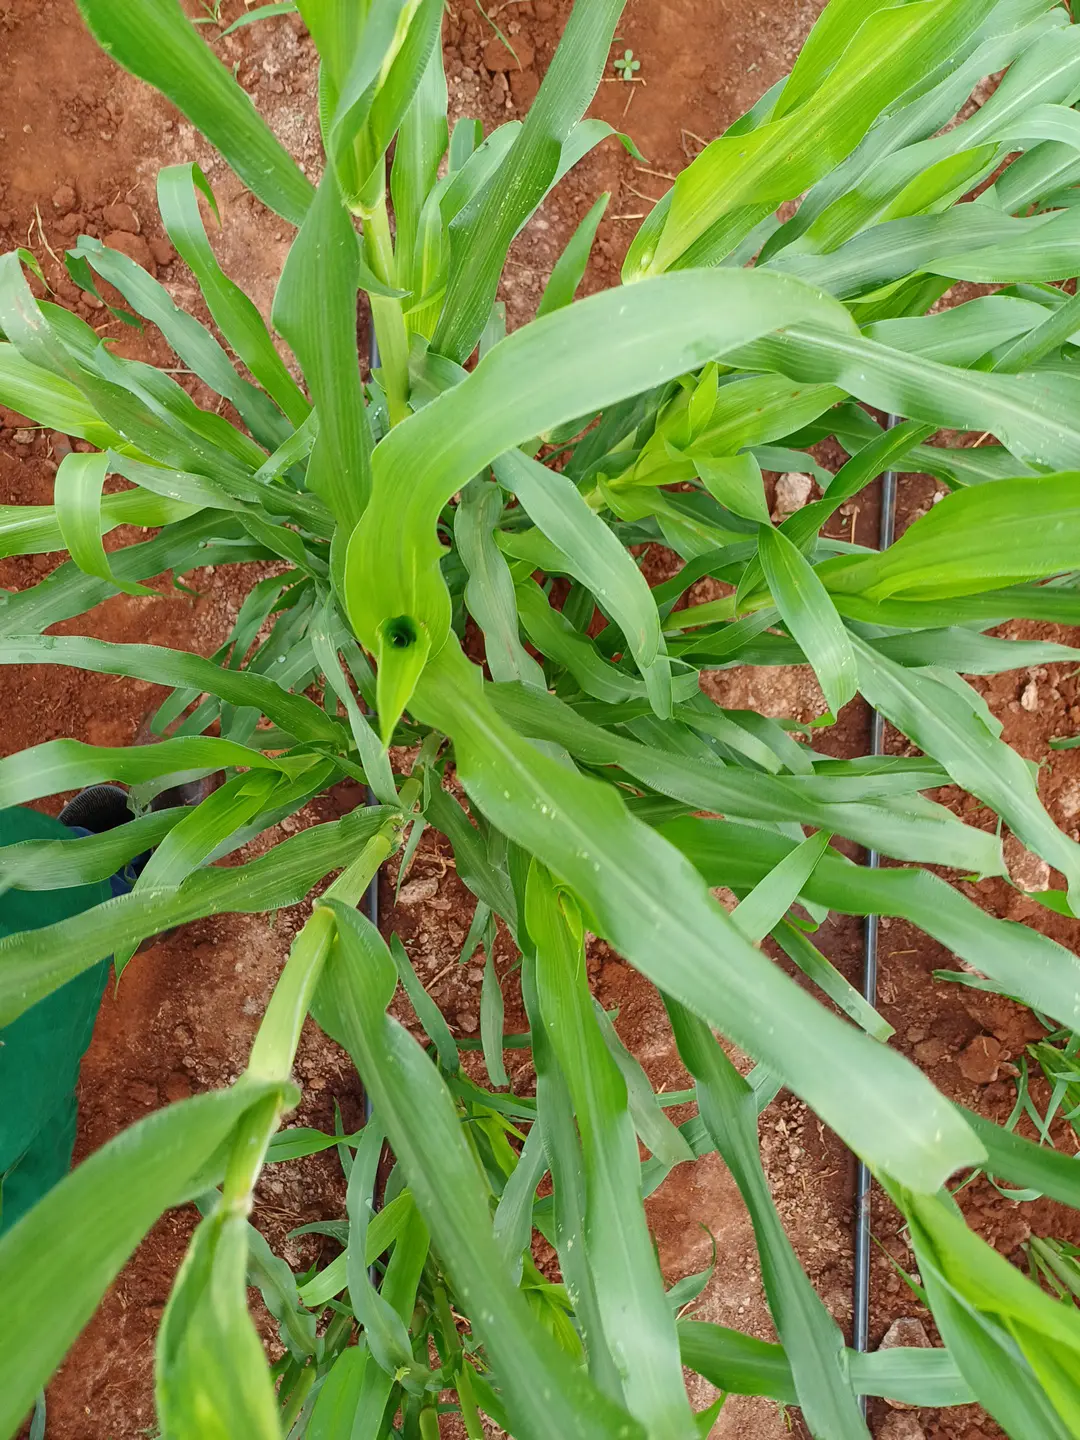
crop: pearl millet
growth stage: flowering
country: Kenya
